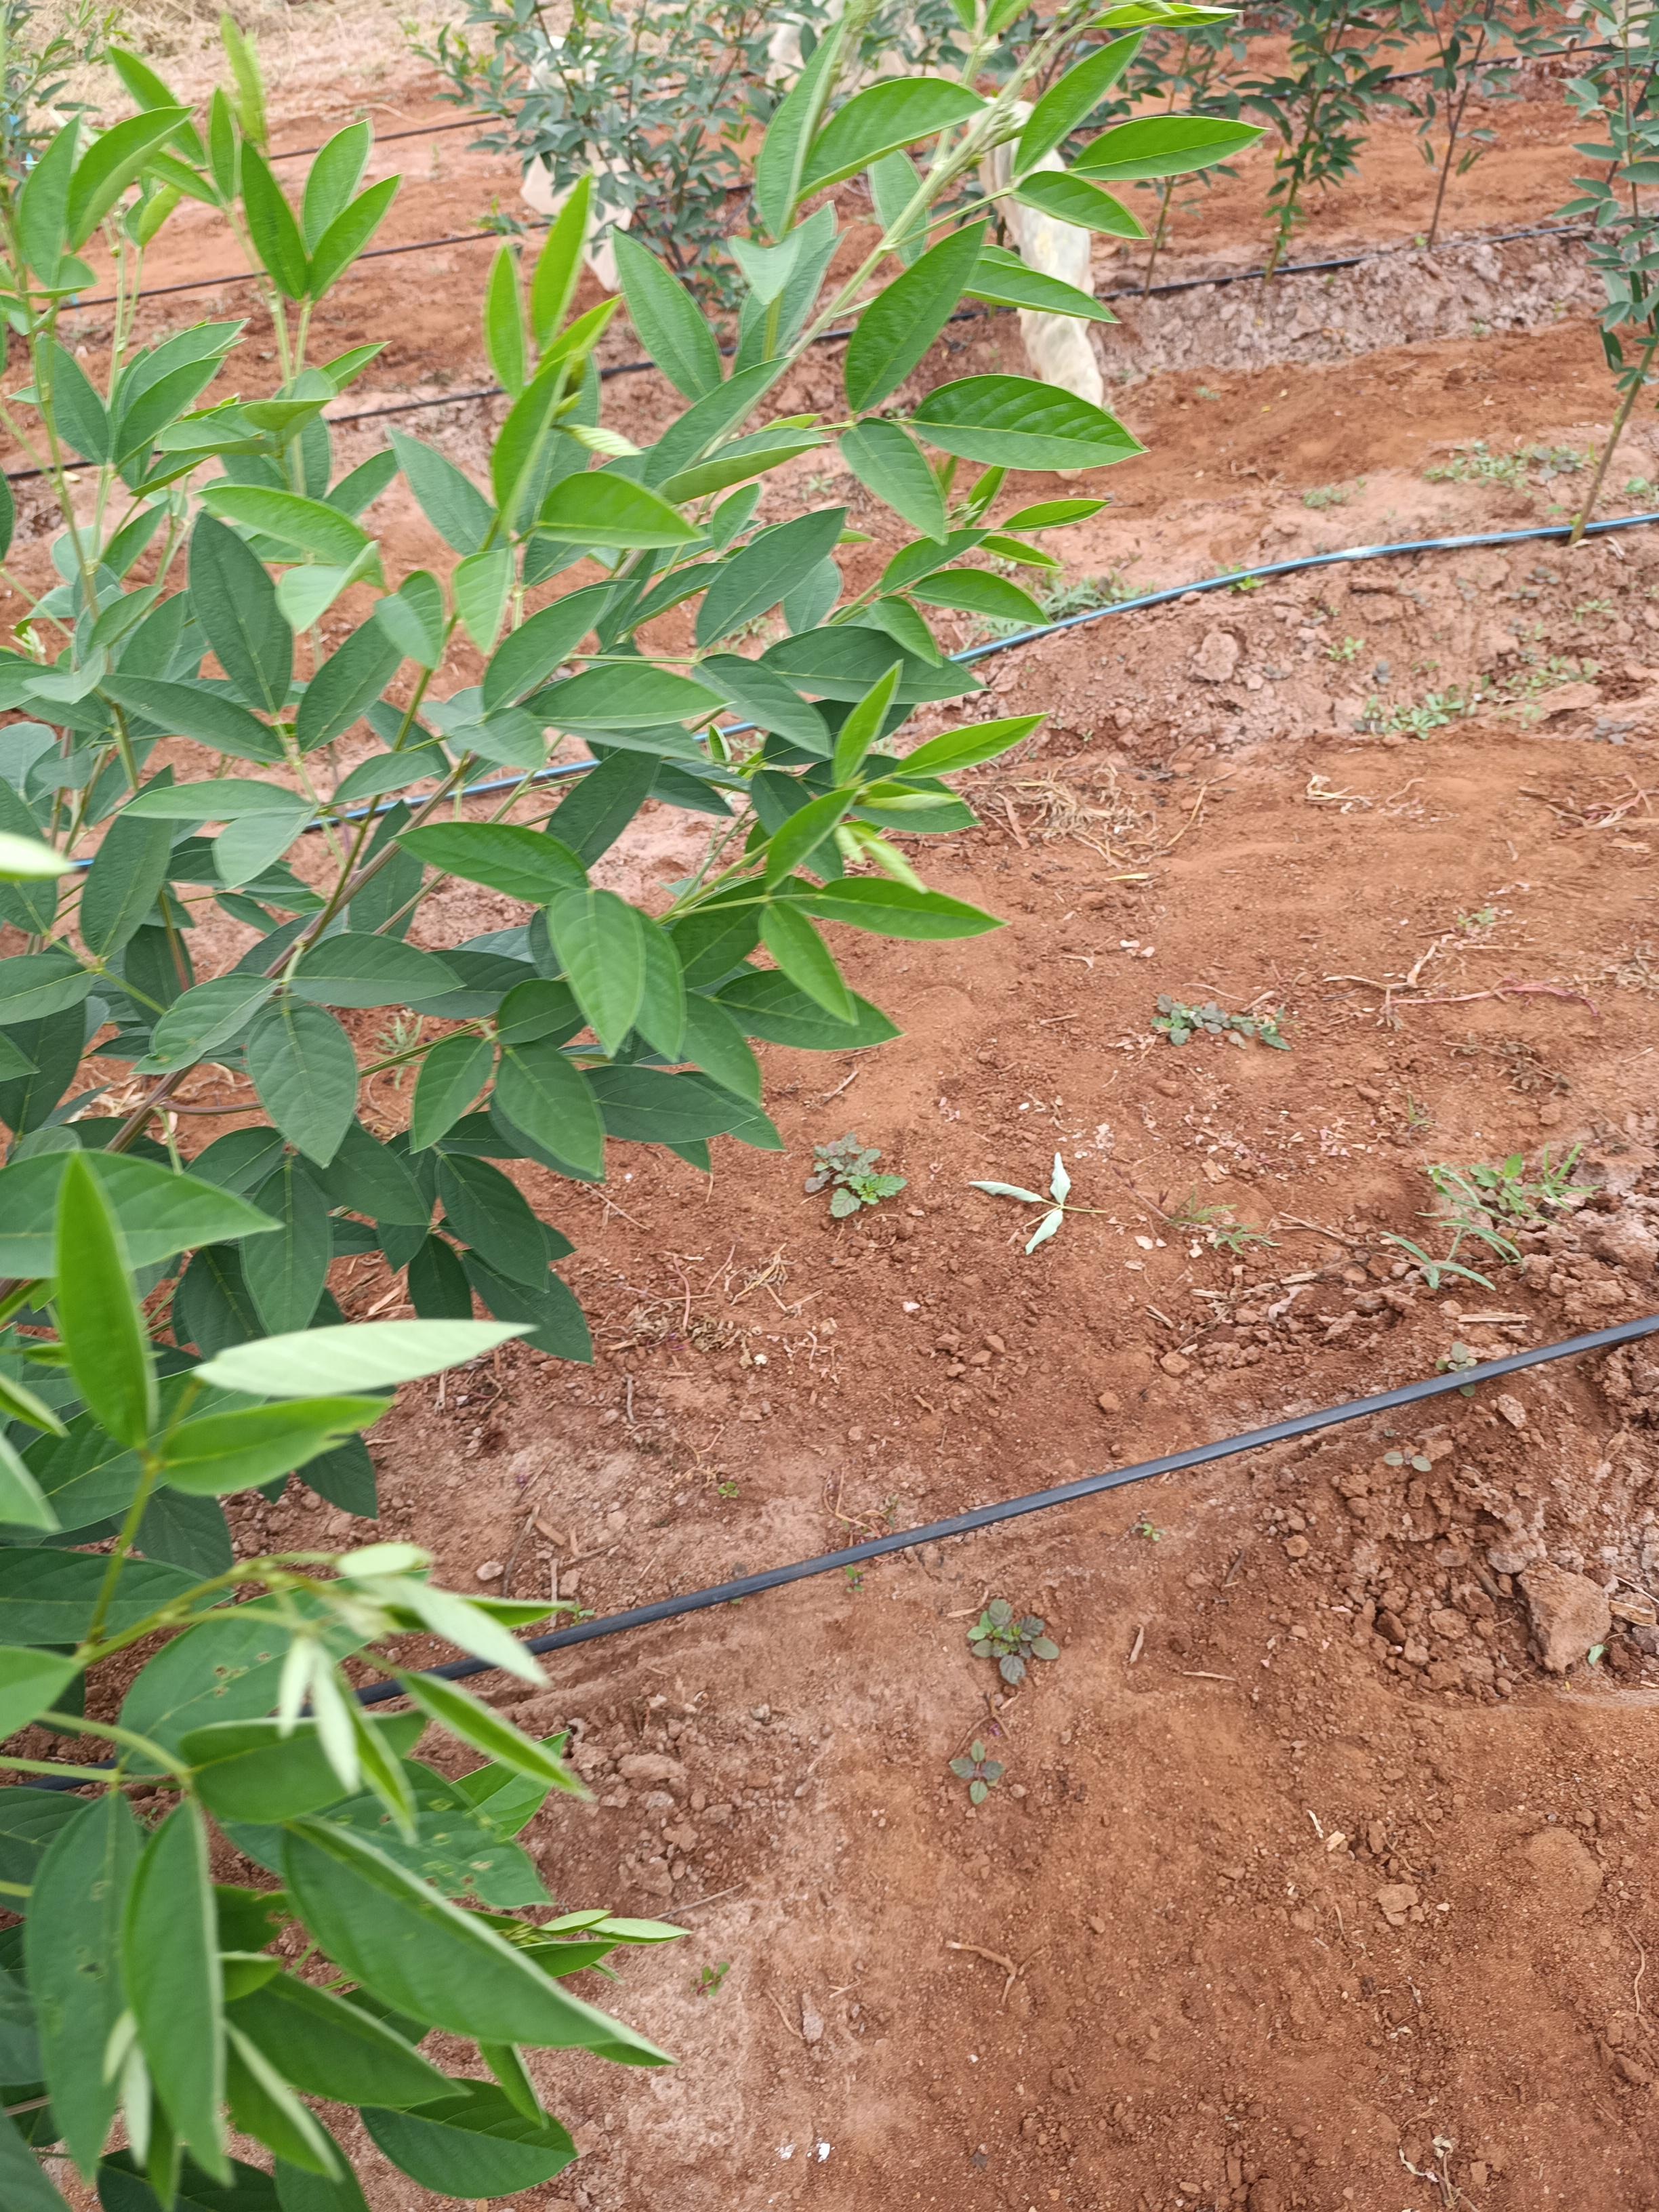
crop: pigeonpea
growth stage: vegetative
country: Kenya
